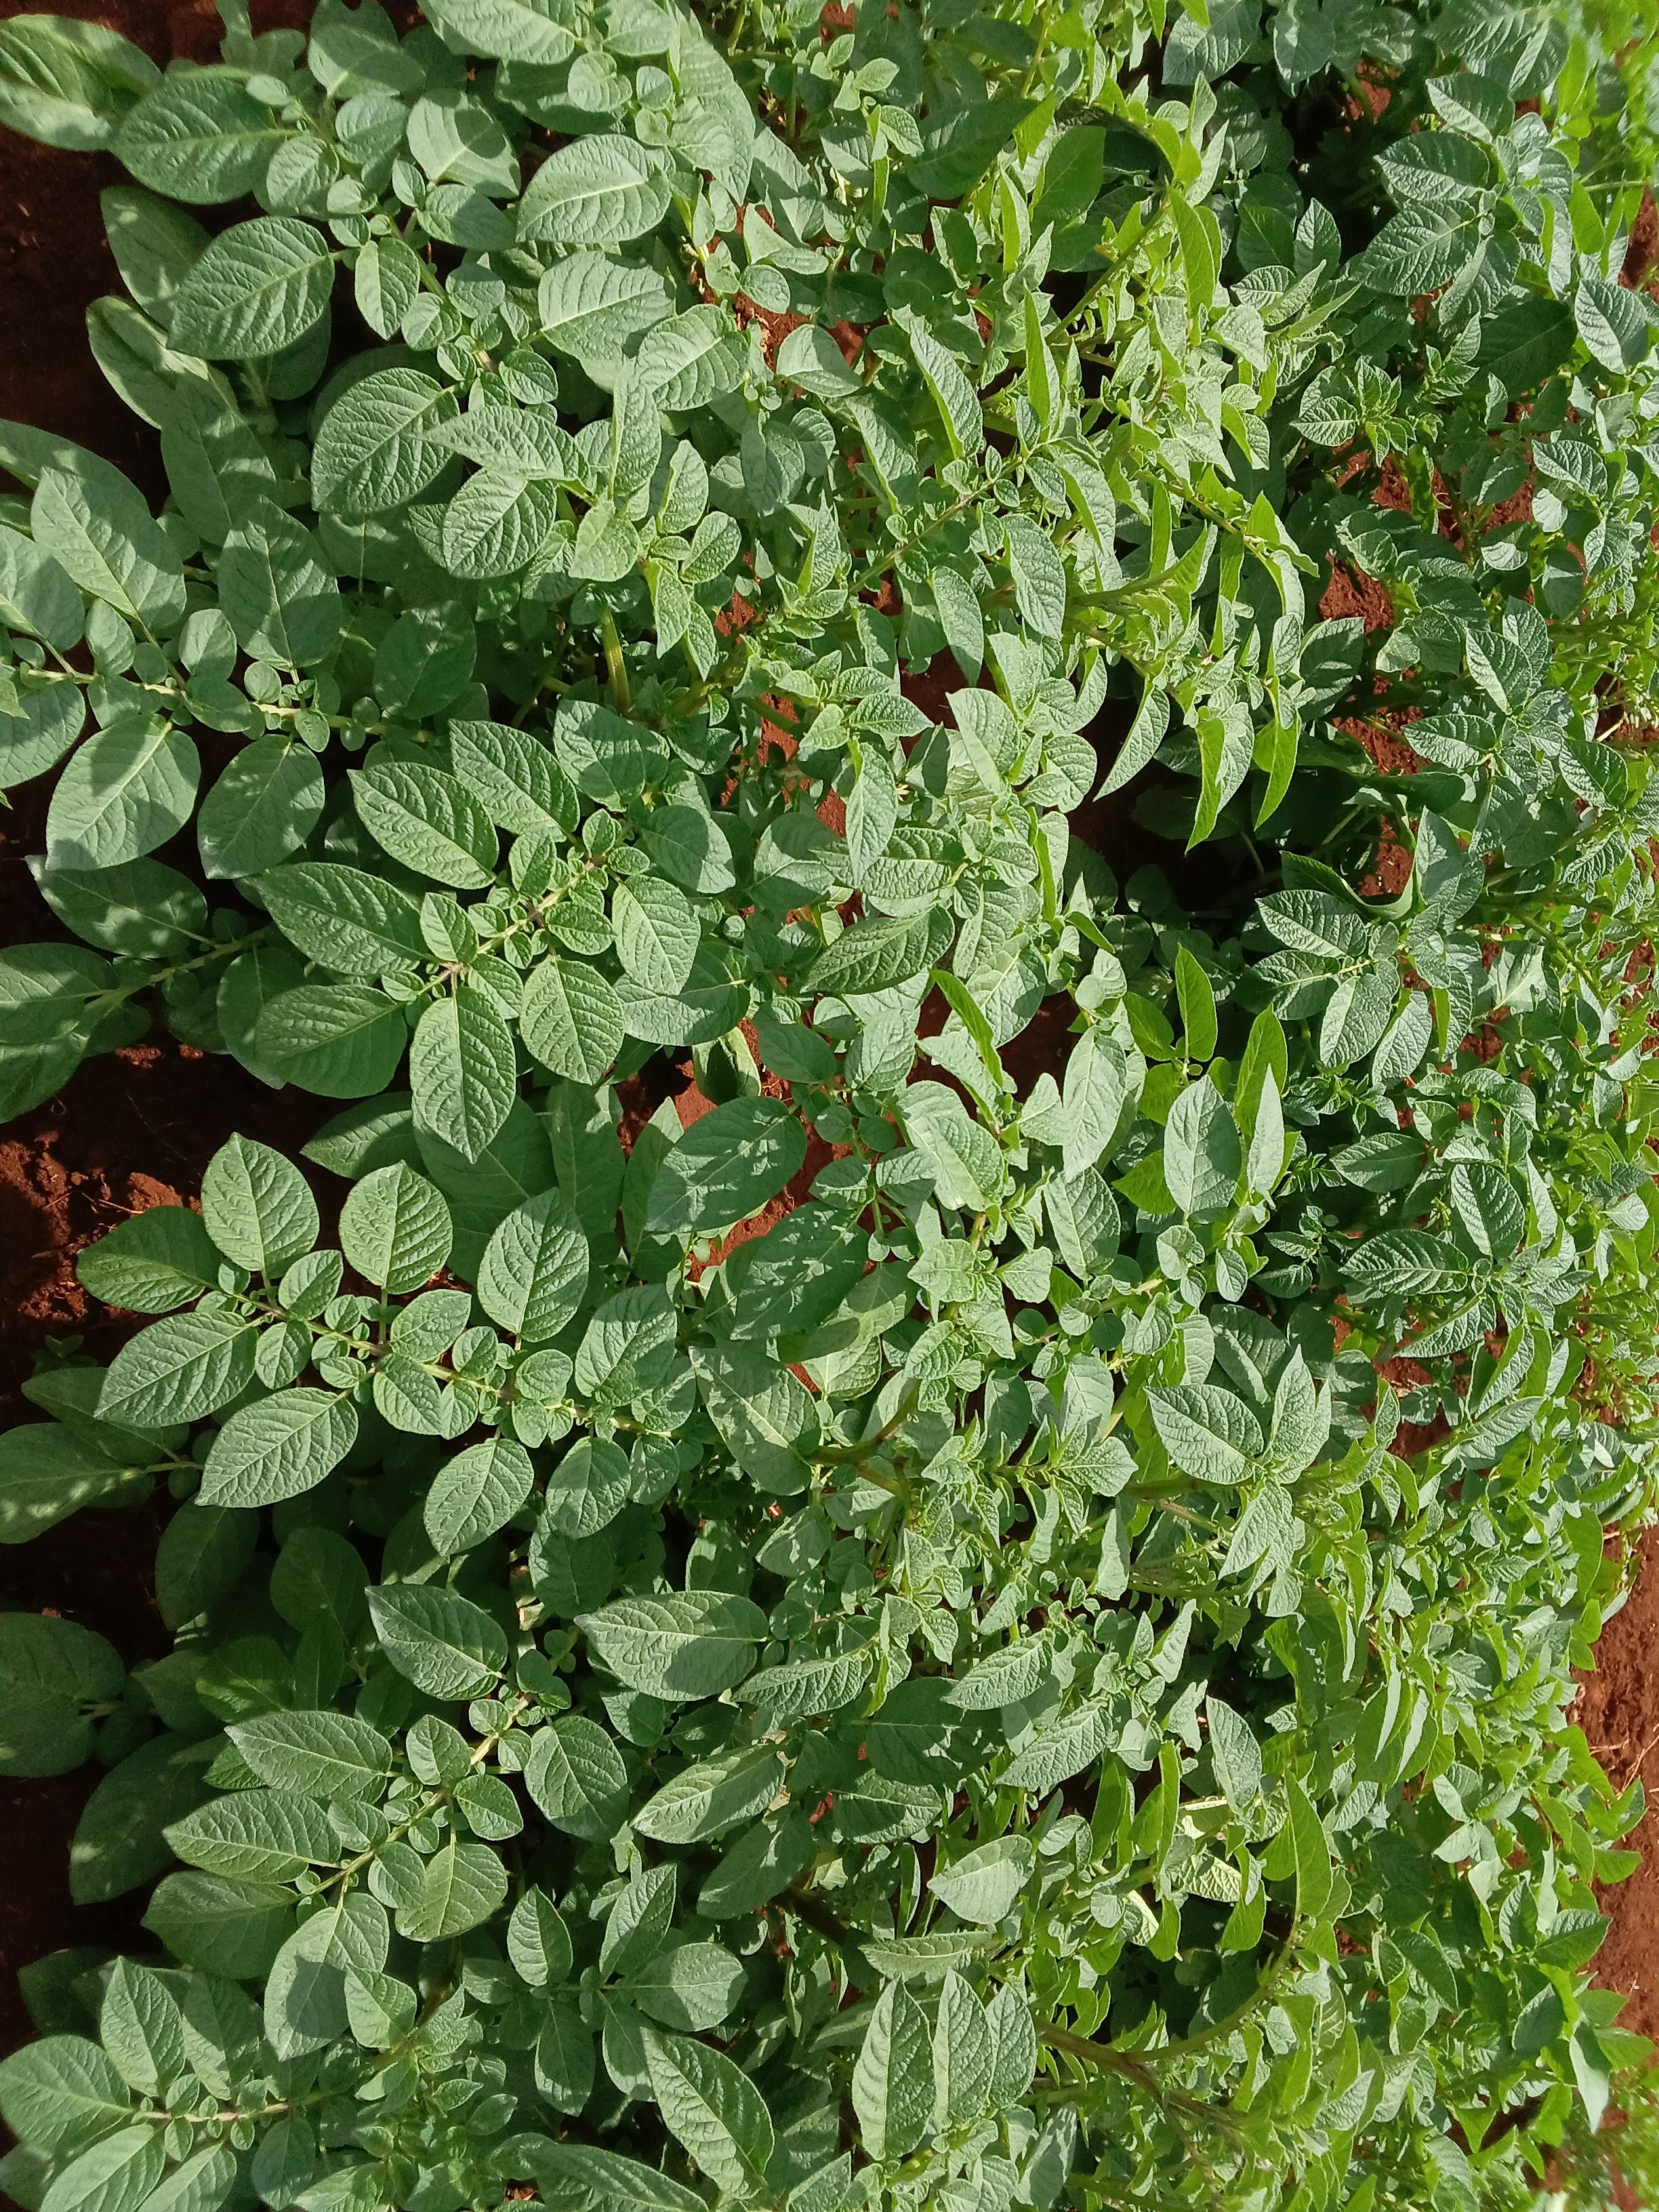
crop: potato
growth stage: vegetative
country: Kenya
